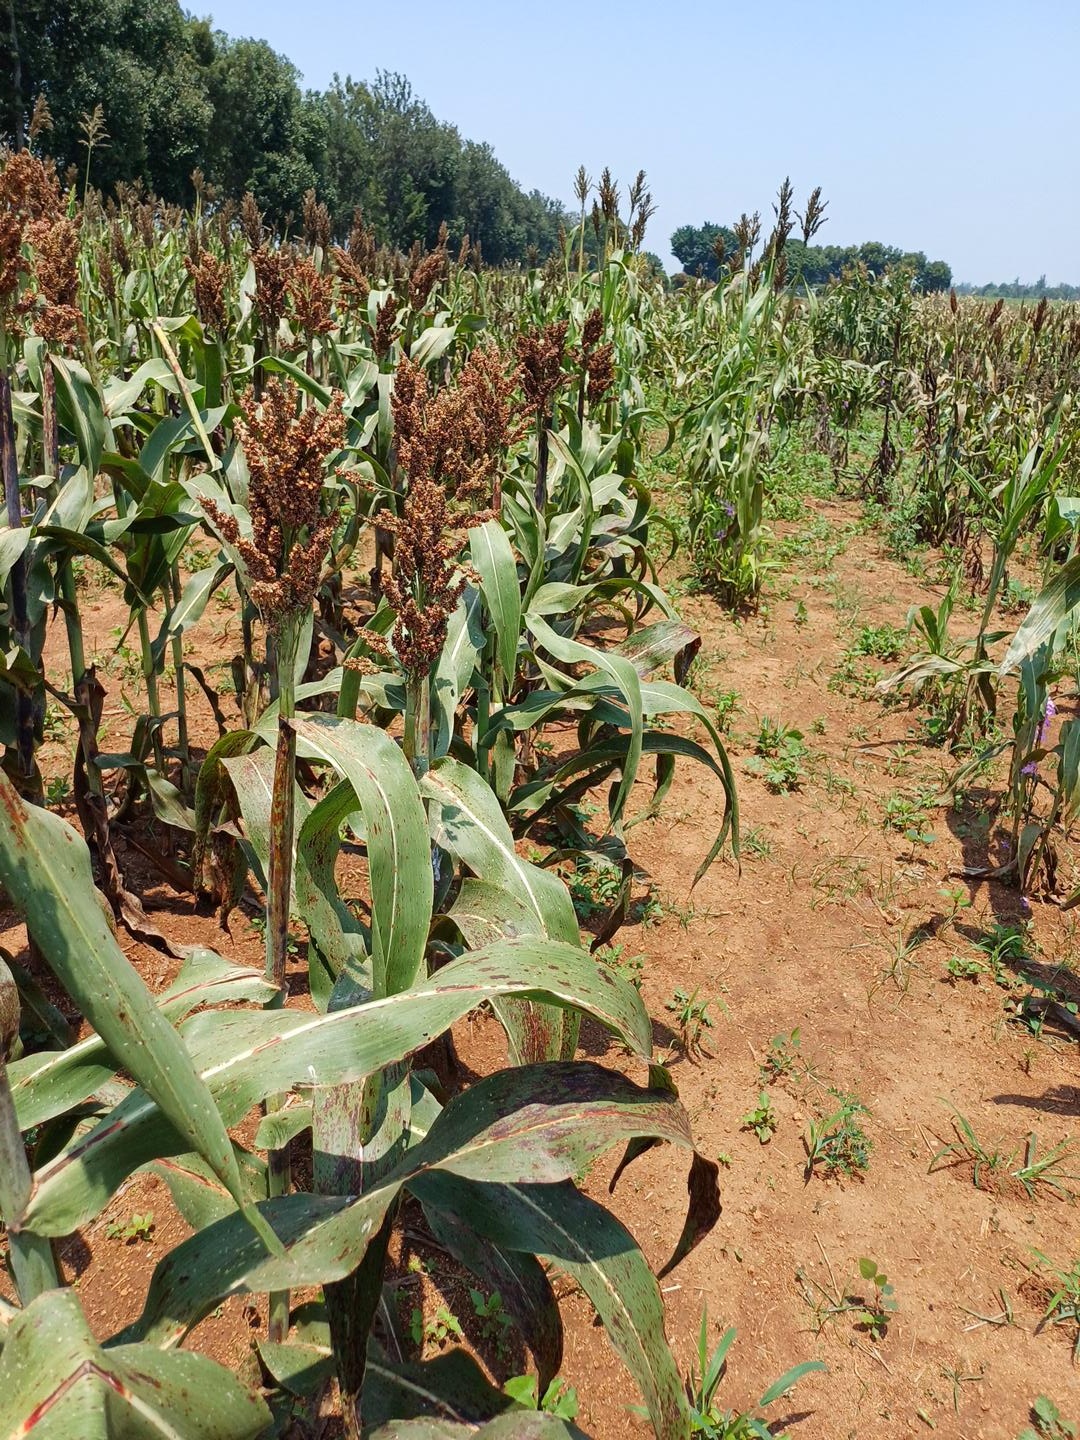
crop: sorghum
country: Kenya
